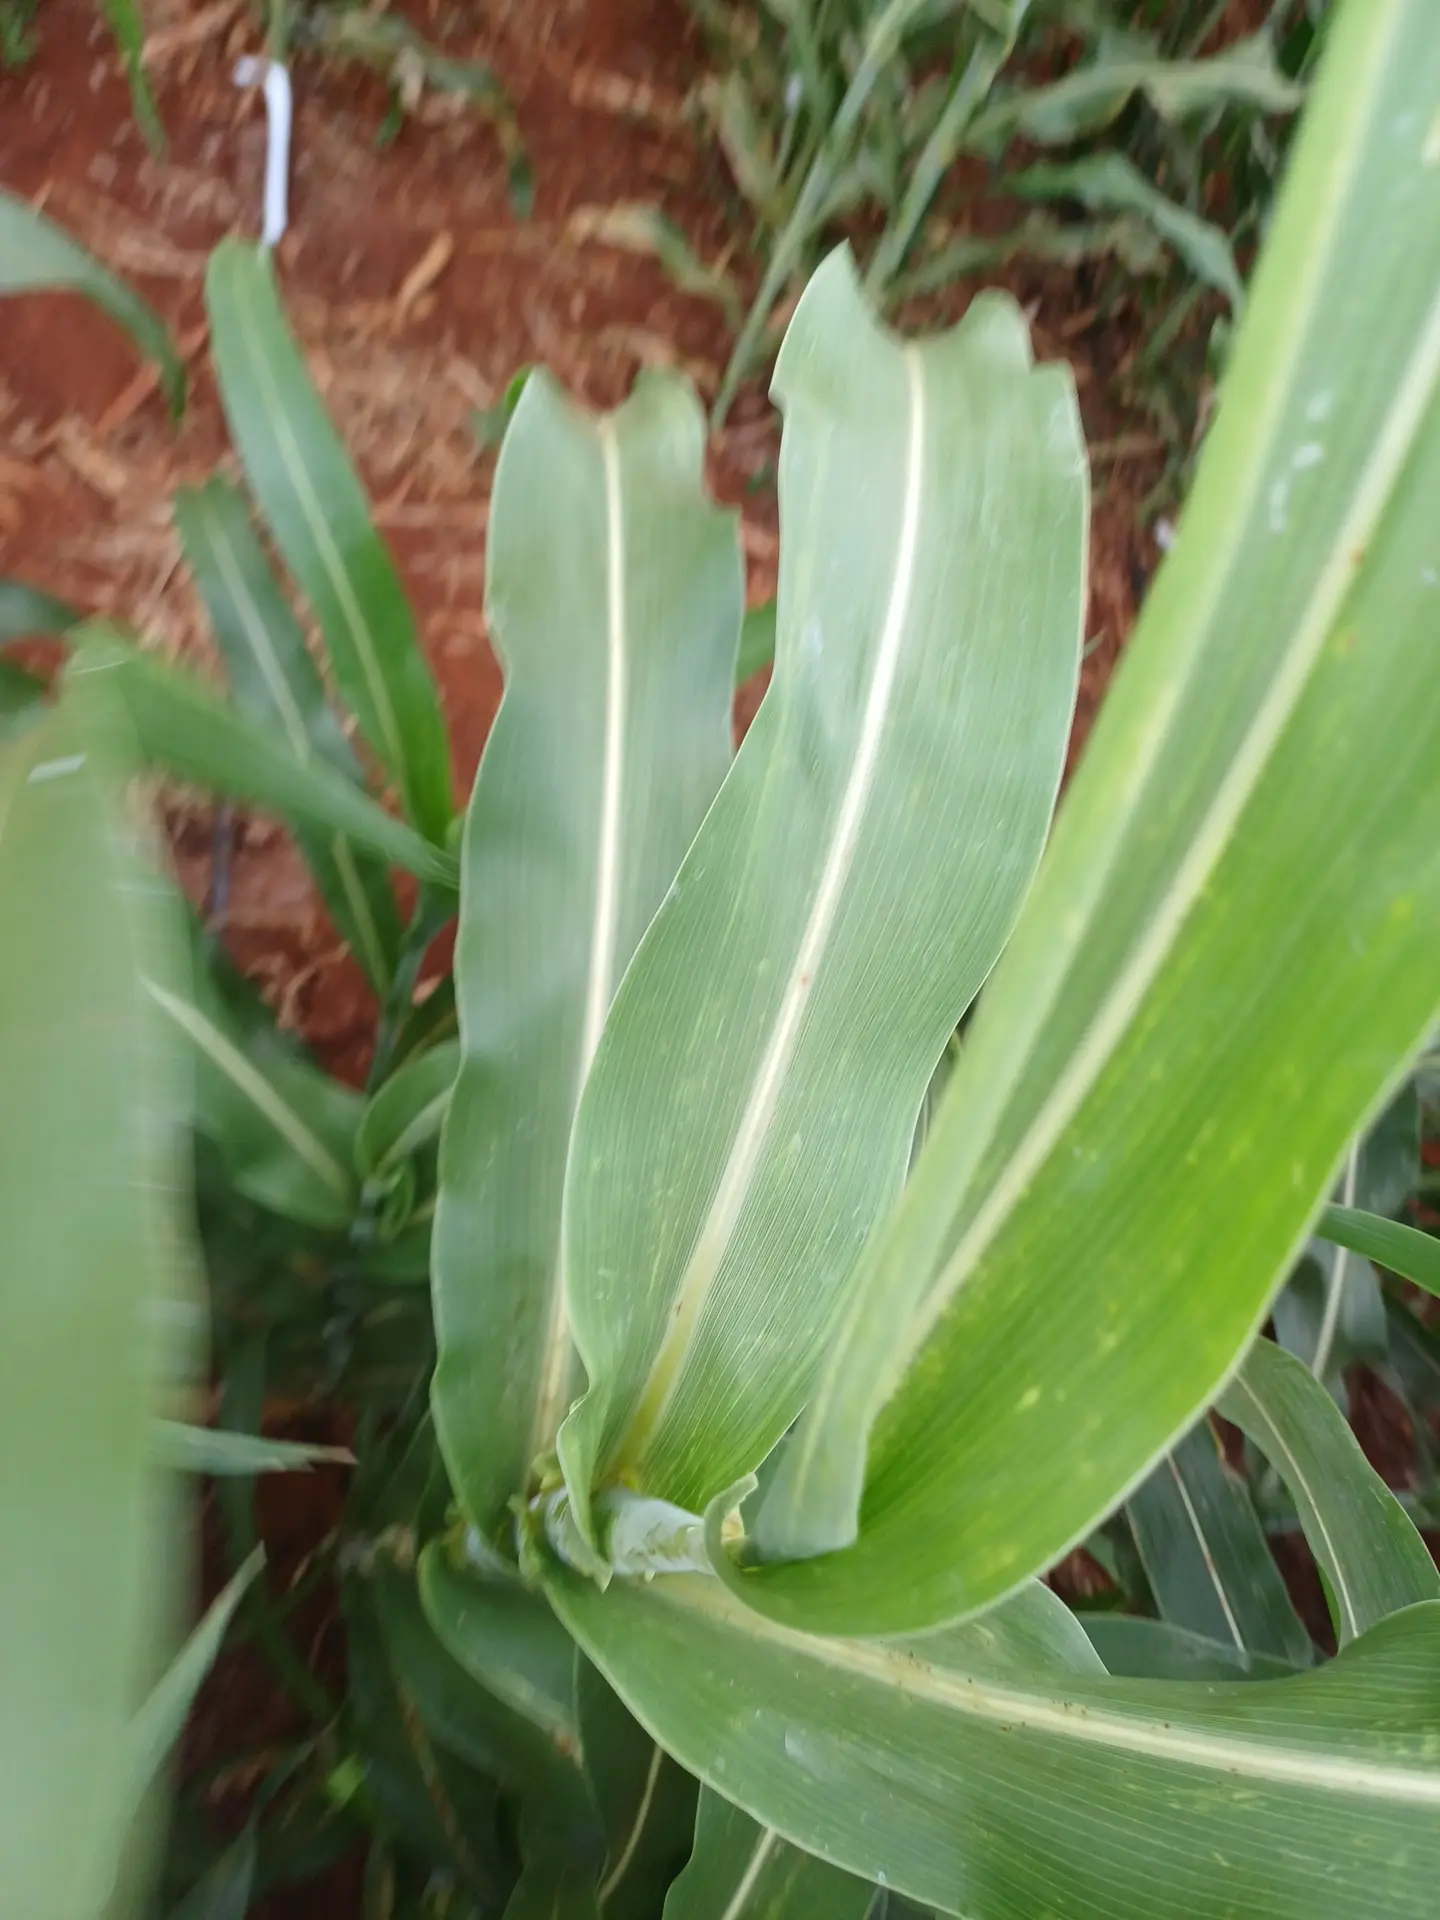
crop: sorghum
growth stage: heading tuber
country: Kenya
